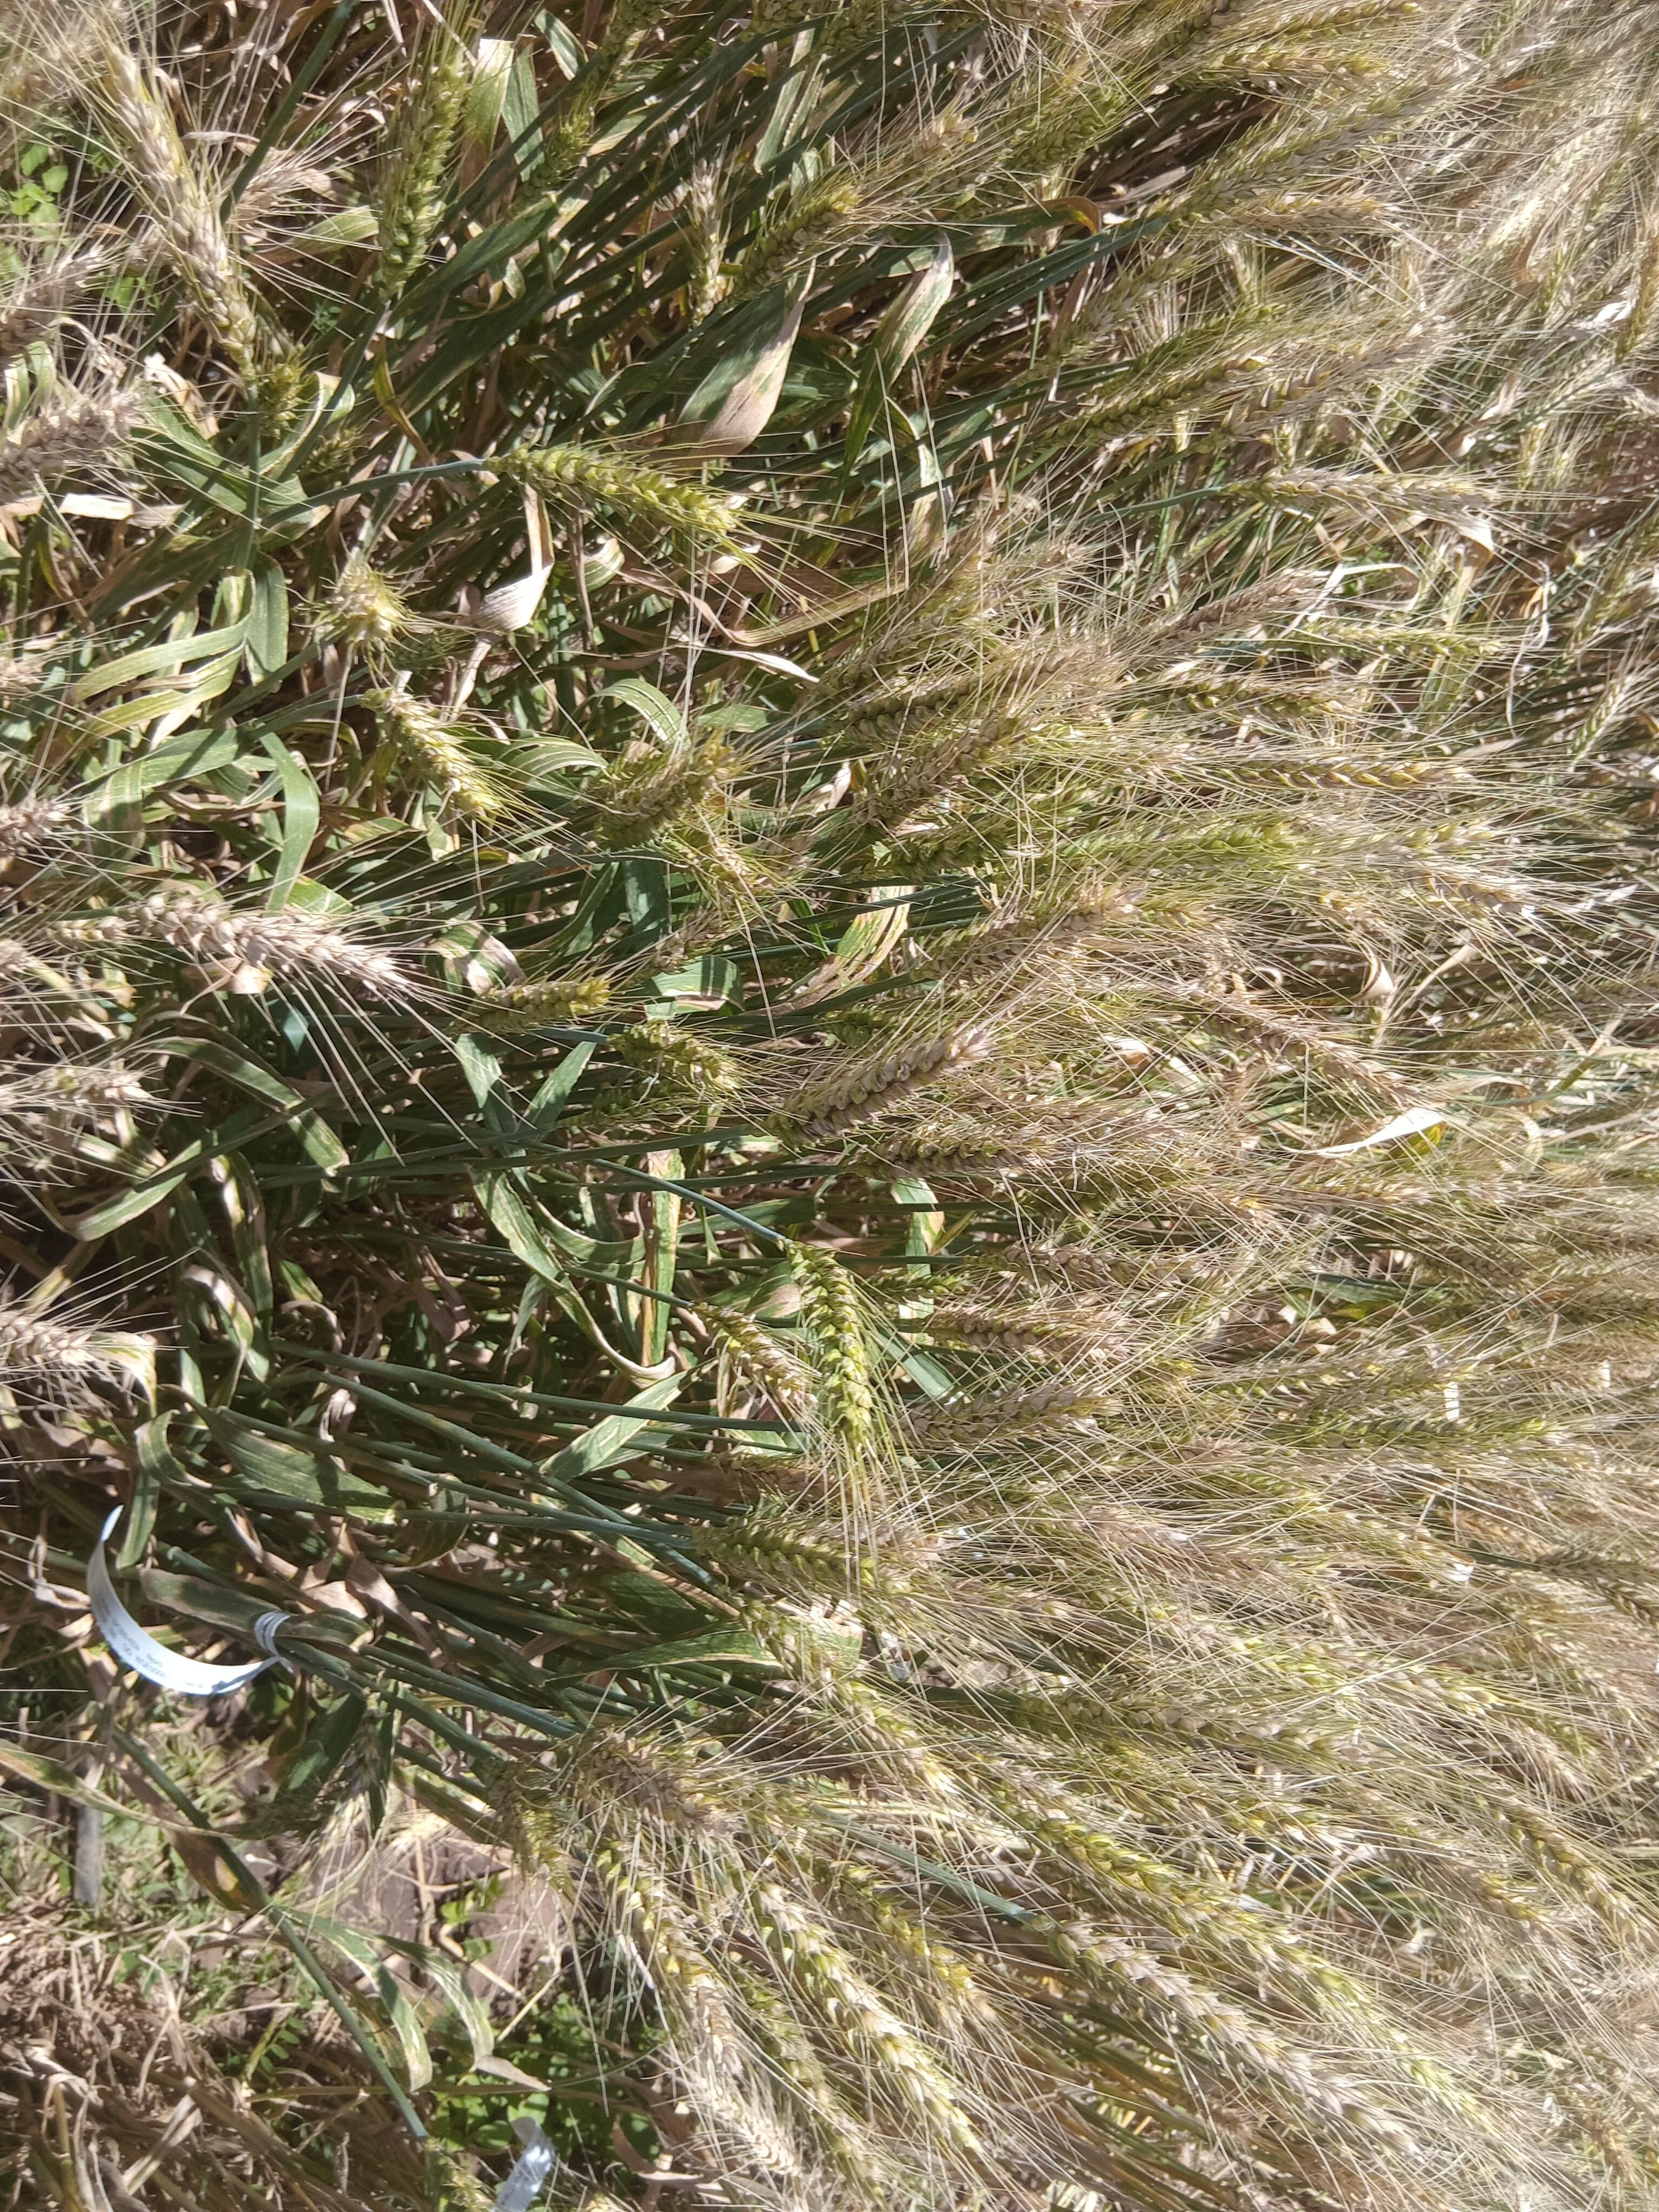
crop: wheat
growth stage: maturity
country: Kenya
